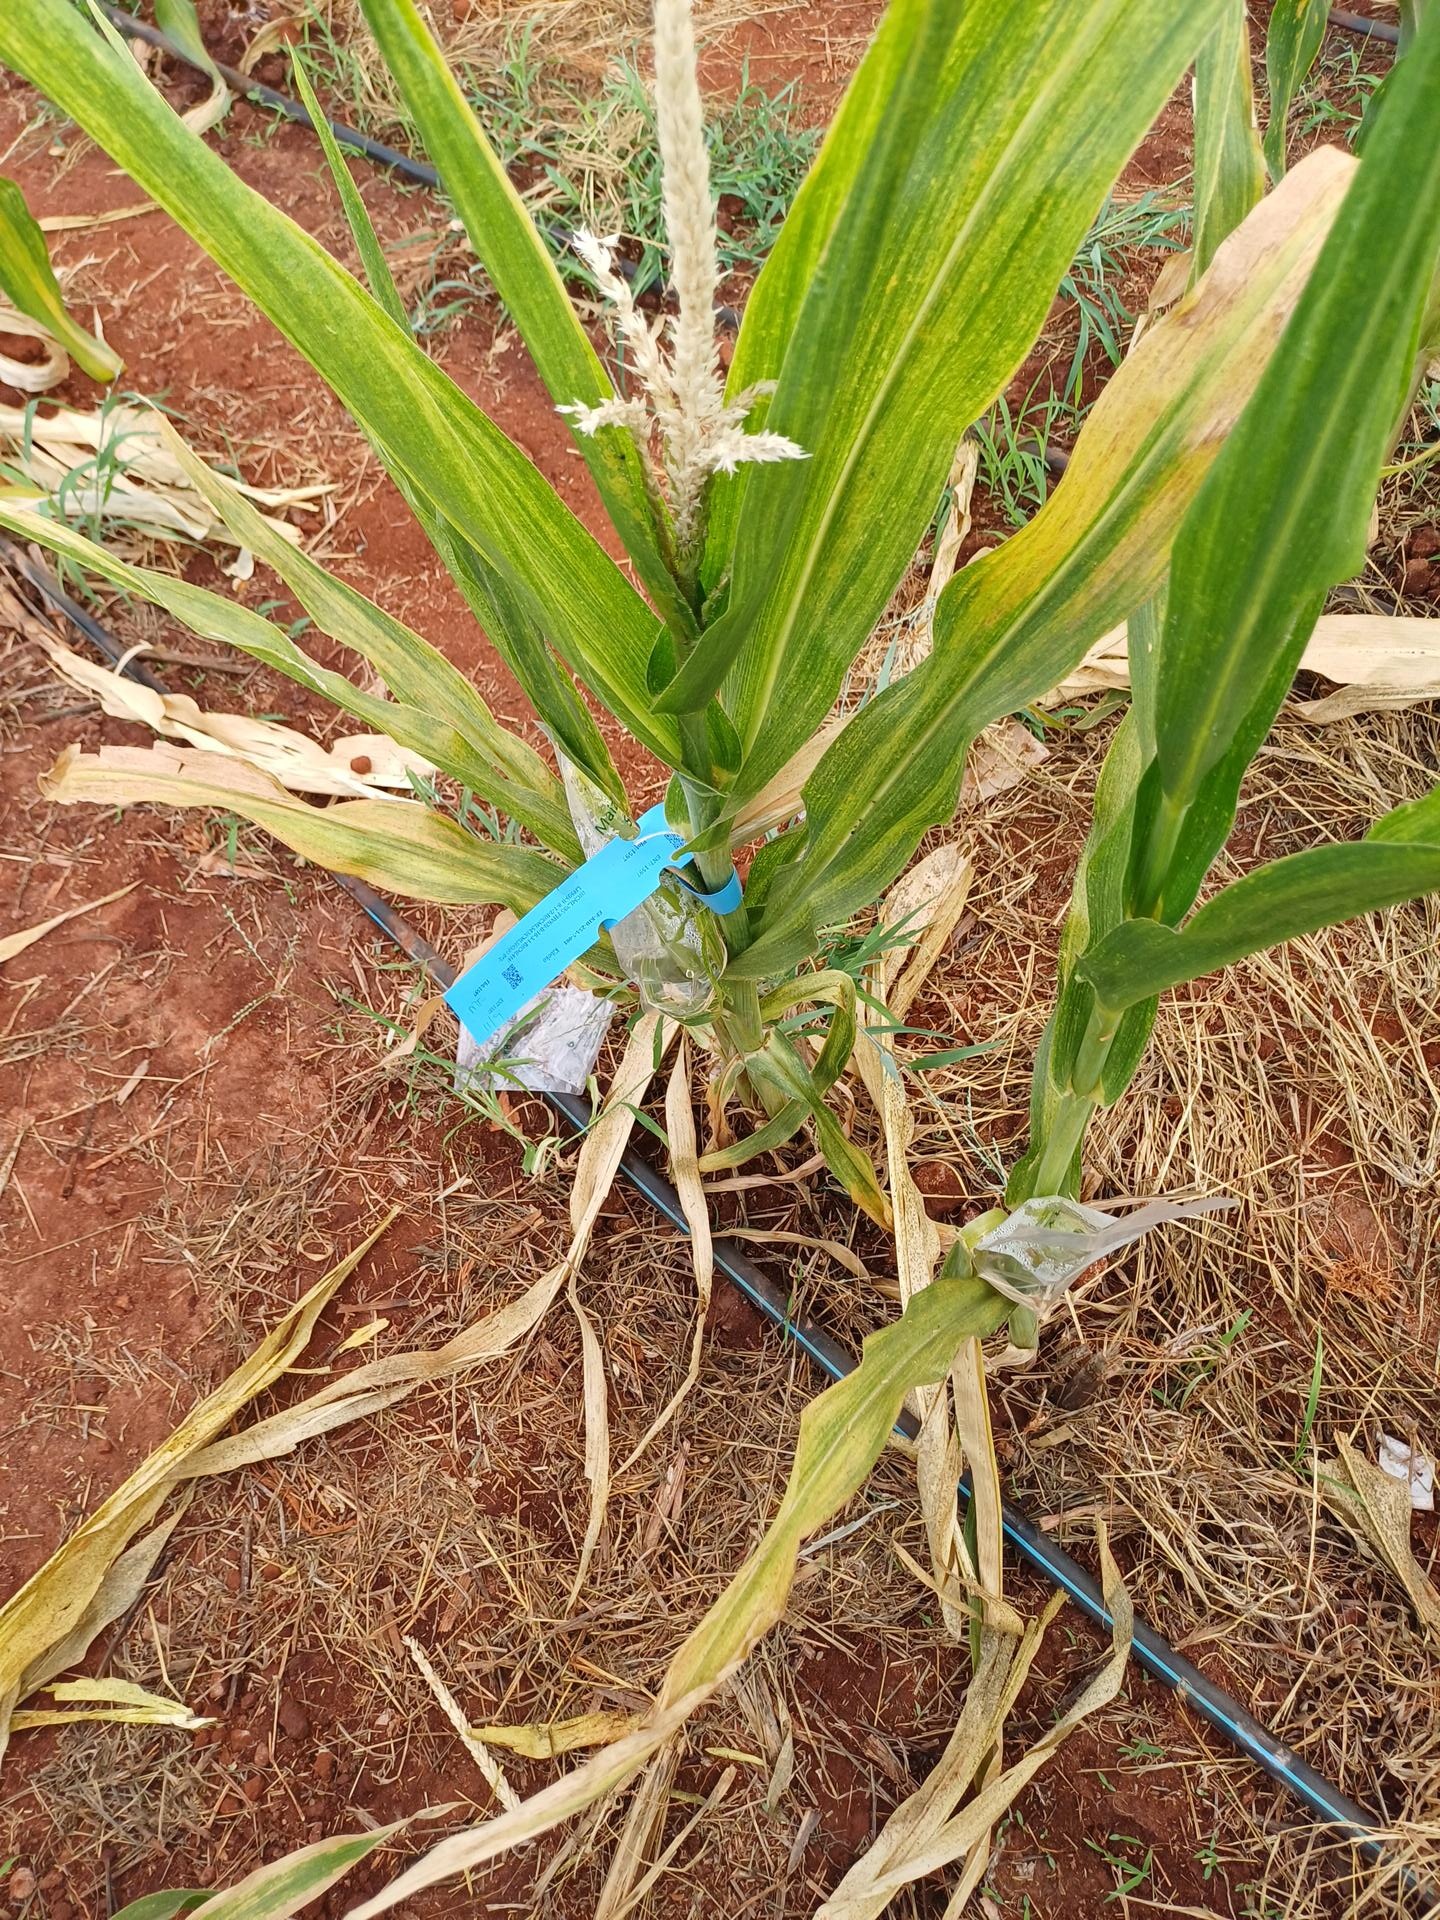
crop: maize
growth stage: flowering
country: Kenya
